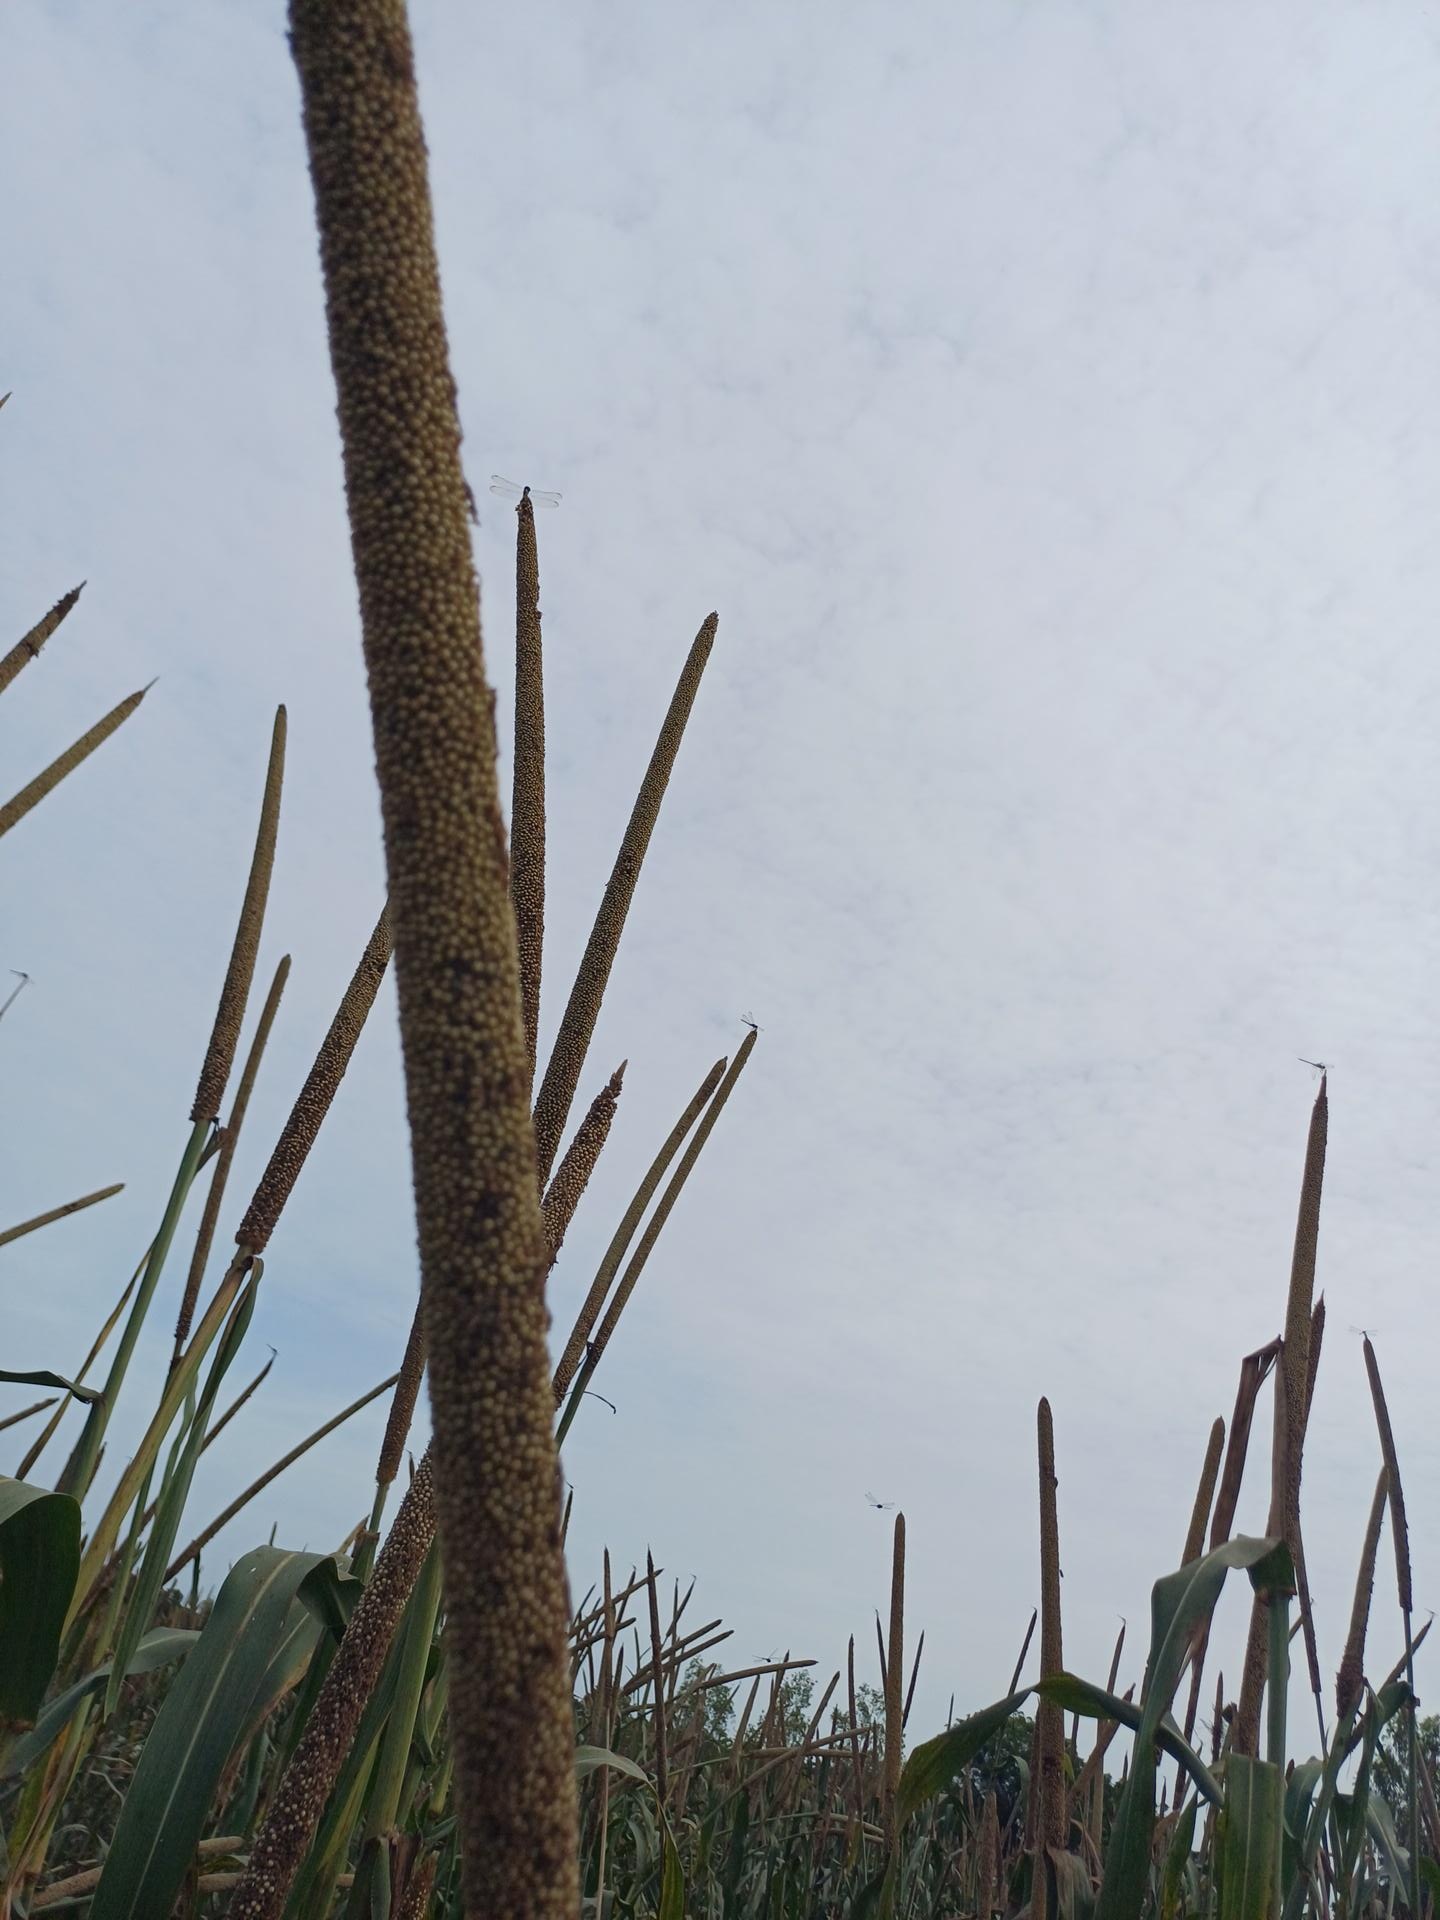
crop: pearl millet
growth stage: filling grain
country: Senegal
